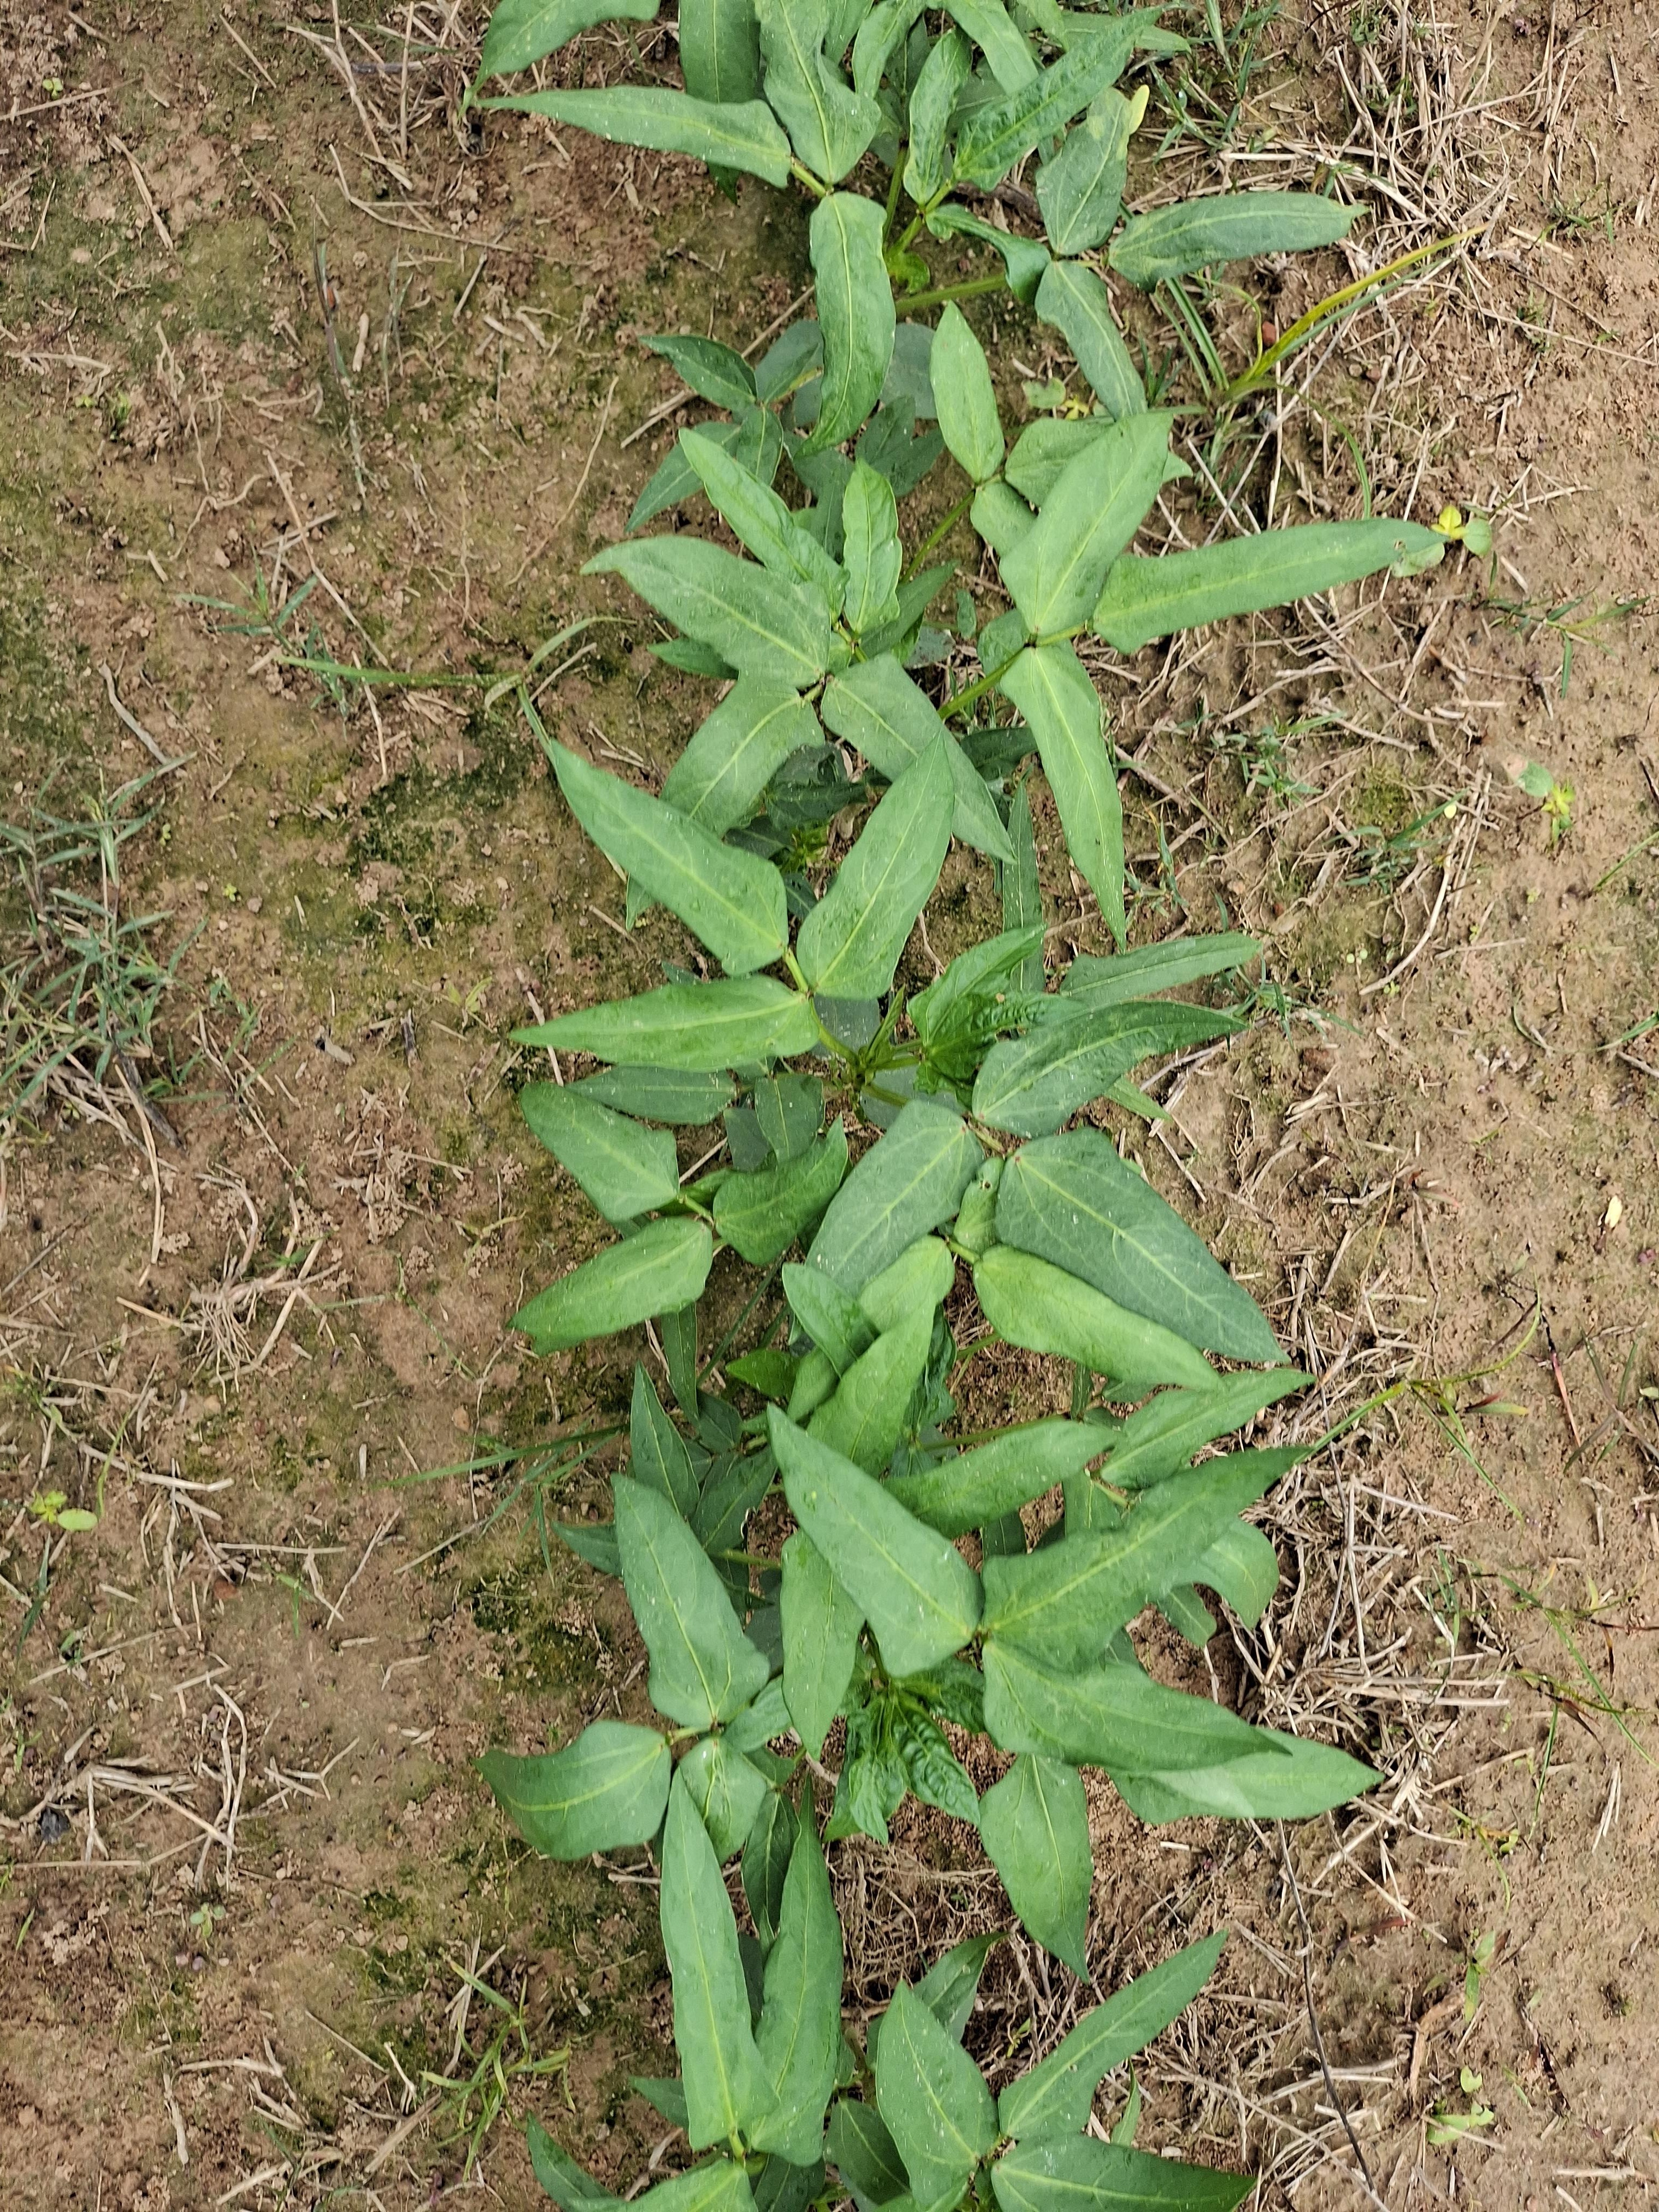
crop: cowpea
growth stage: emergence
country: Nigeria
